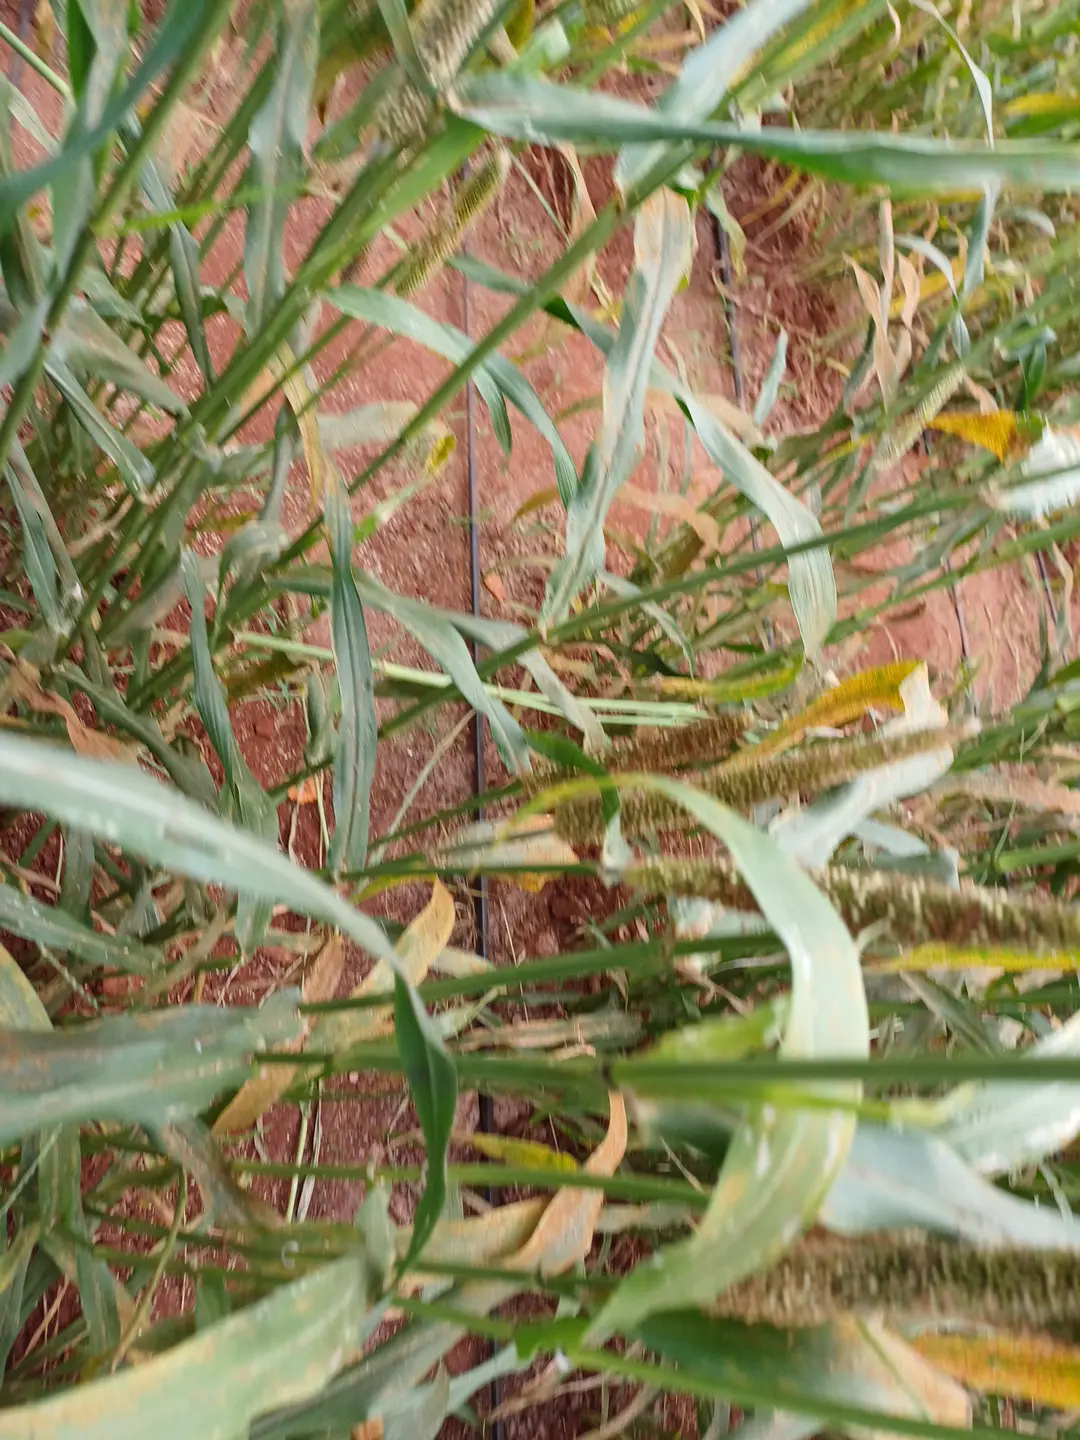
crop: pearl millet
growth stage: filling grain
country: Kenya
